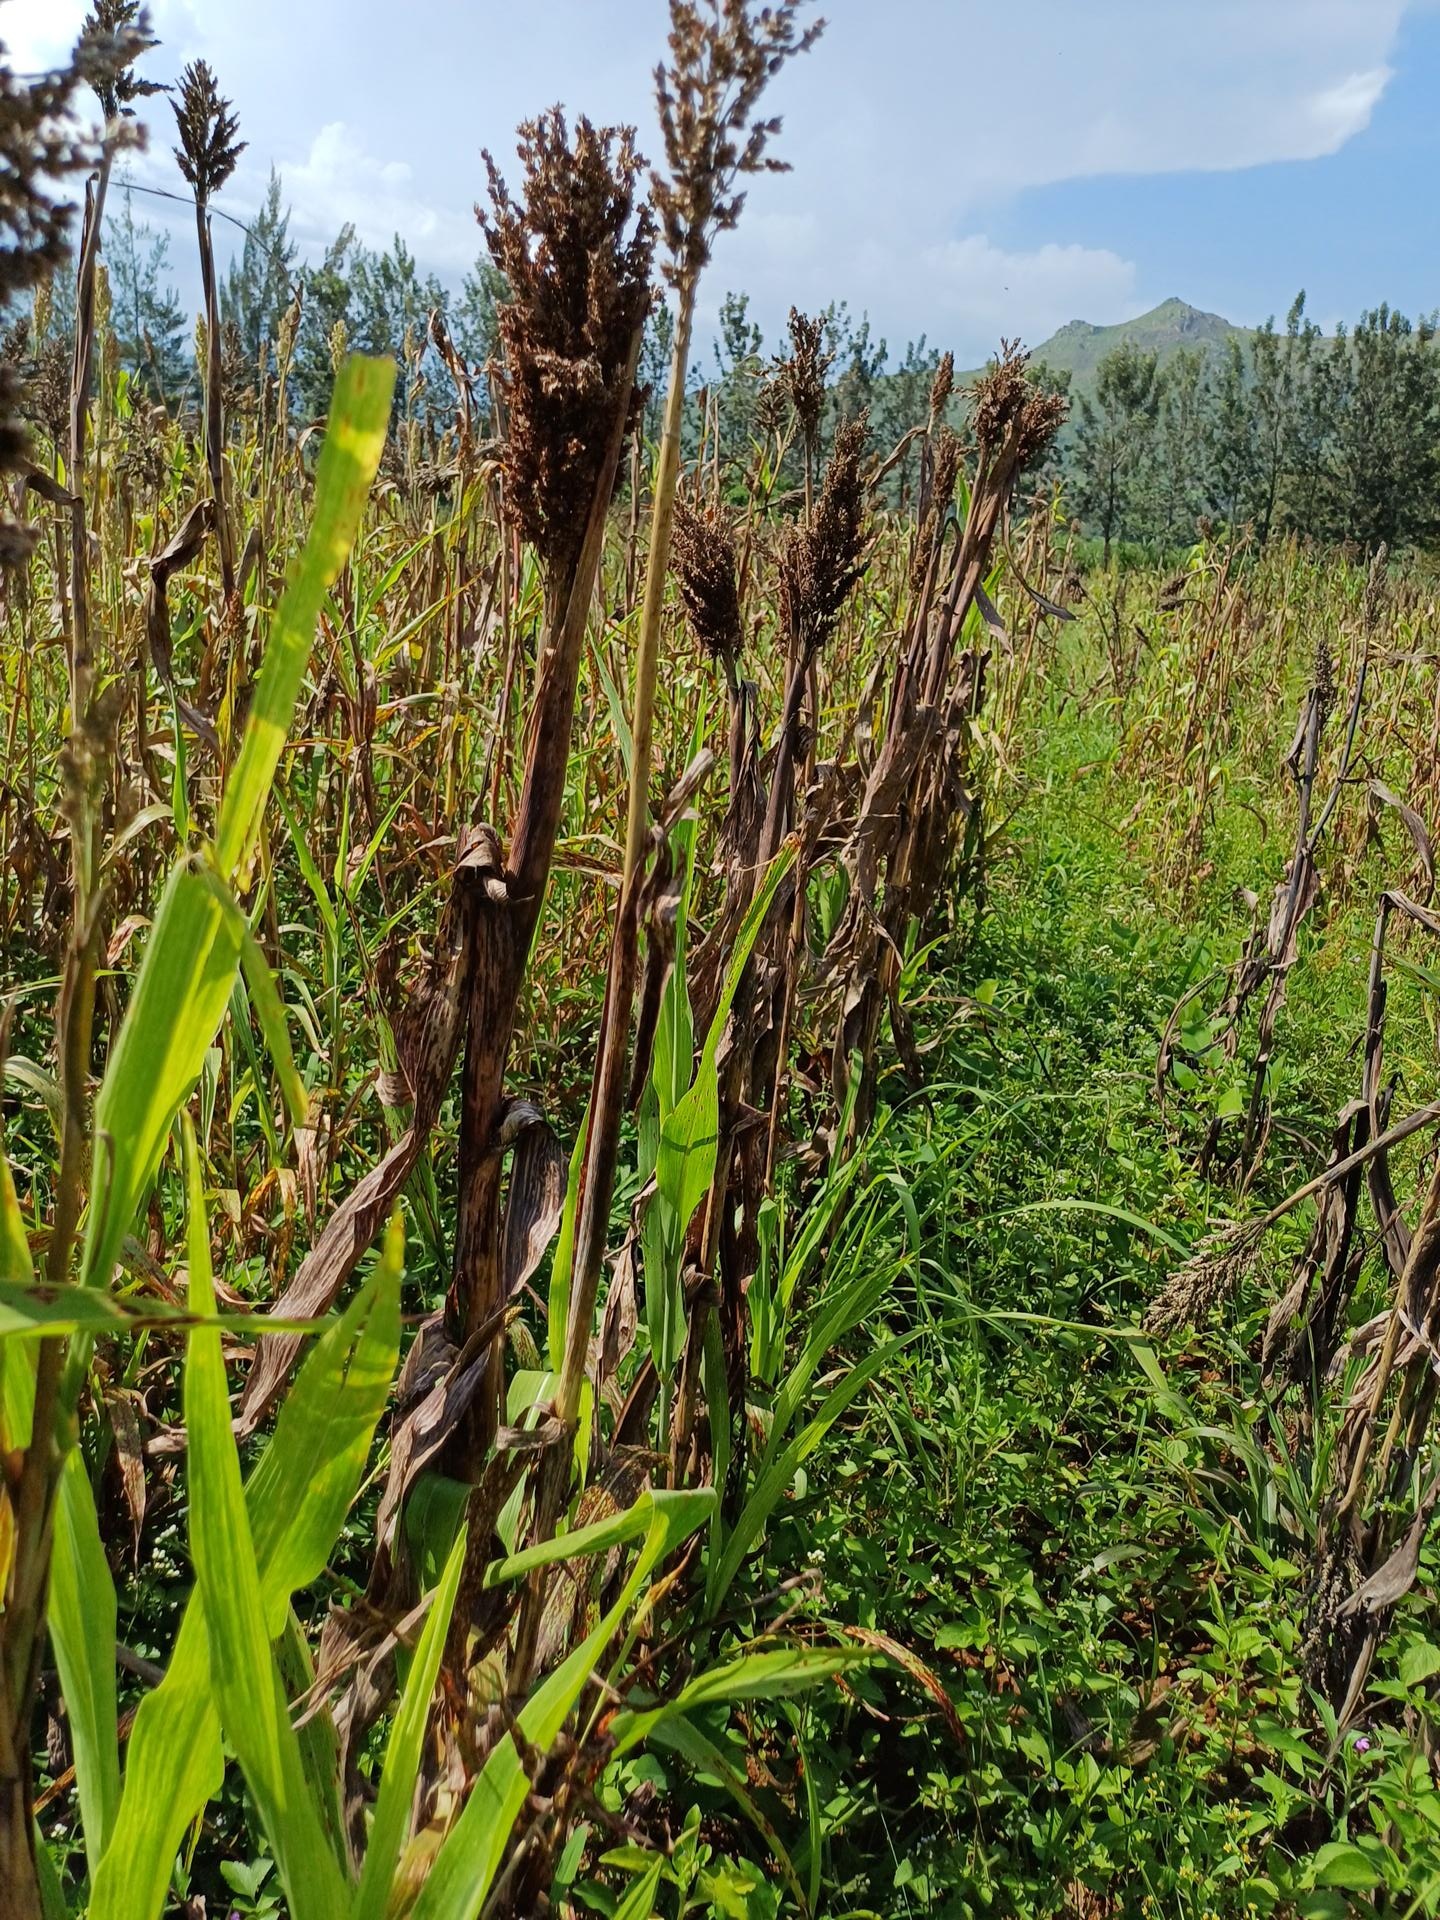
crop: sorghum
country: Kenya
